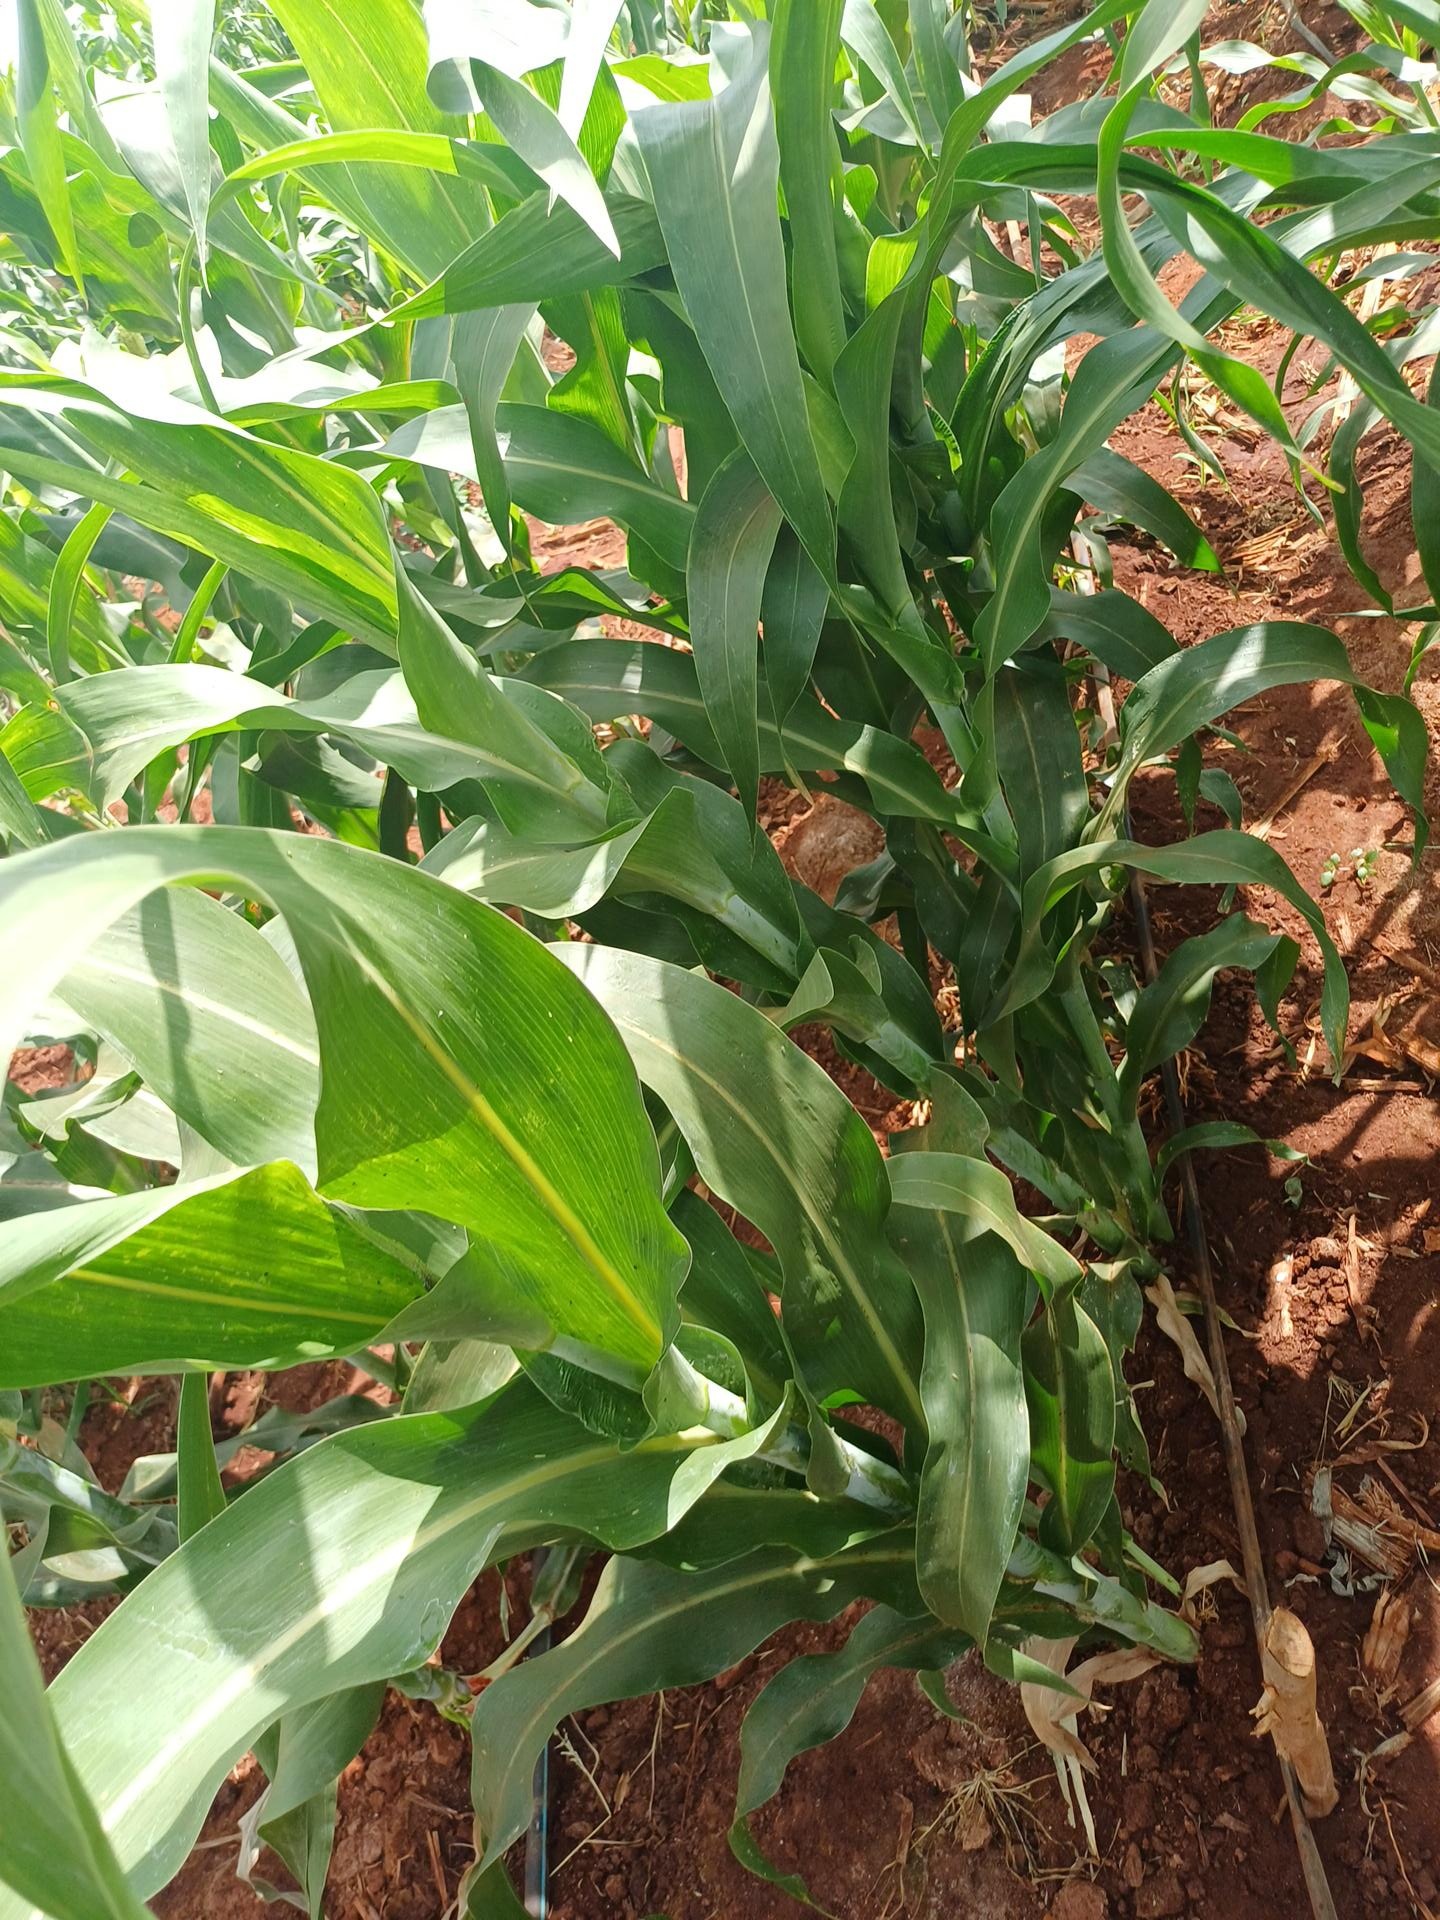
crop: sorghum
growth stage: vegetative
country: Kenya
